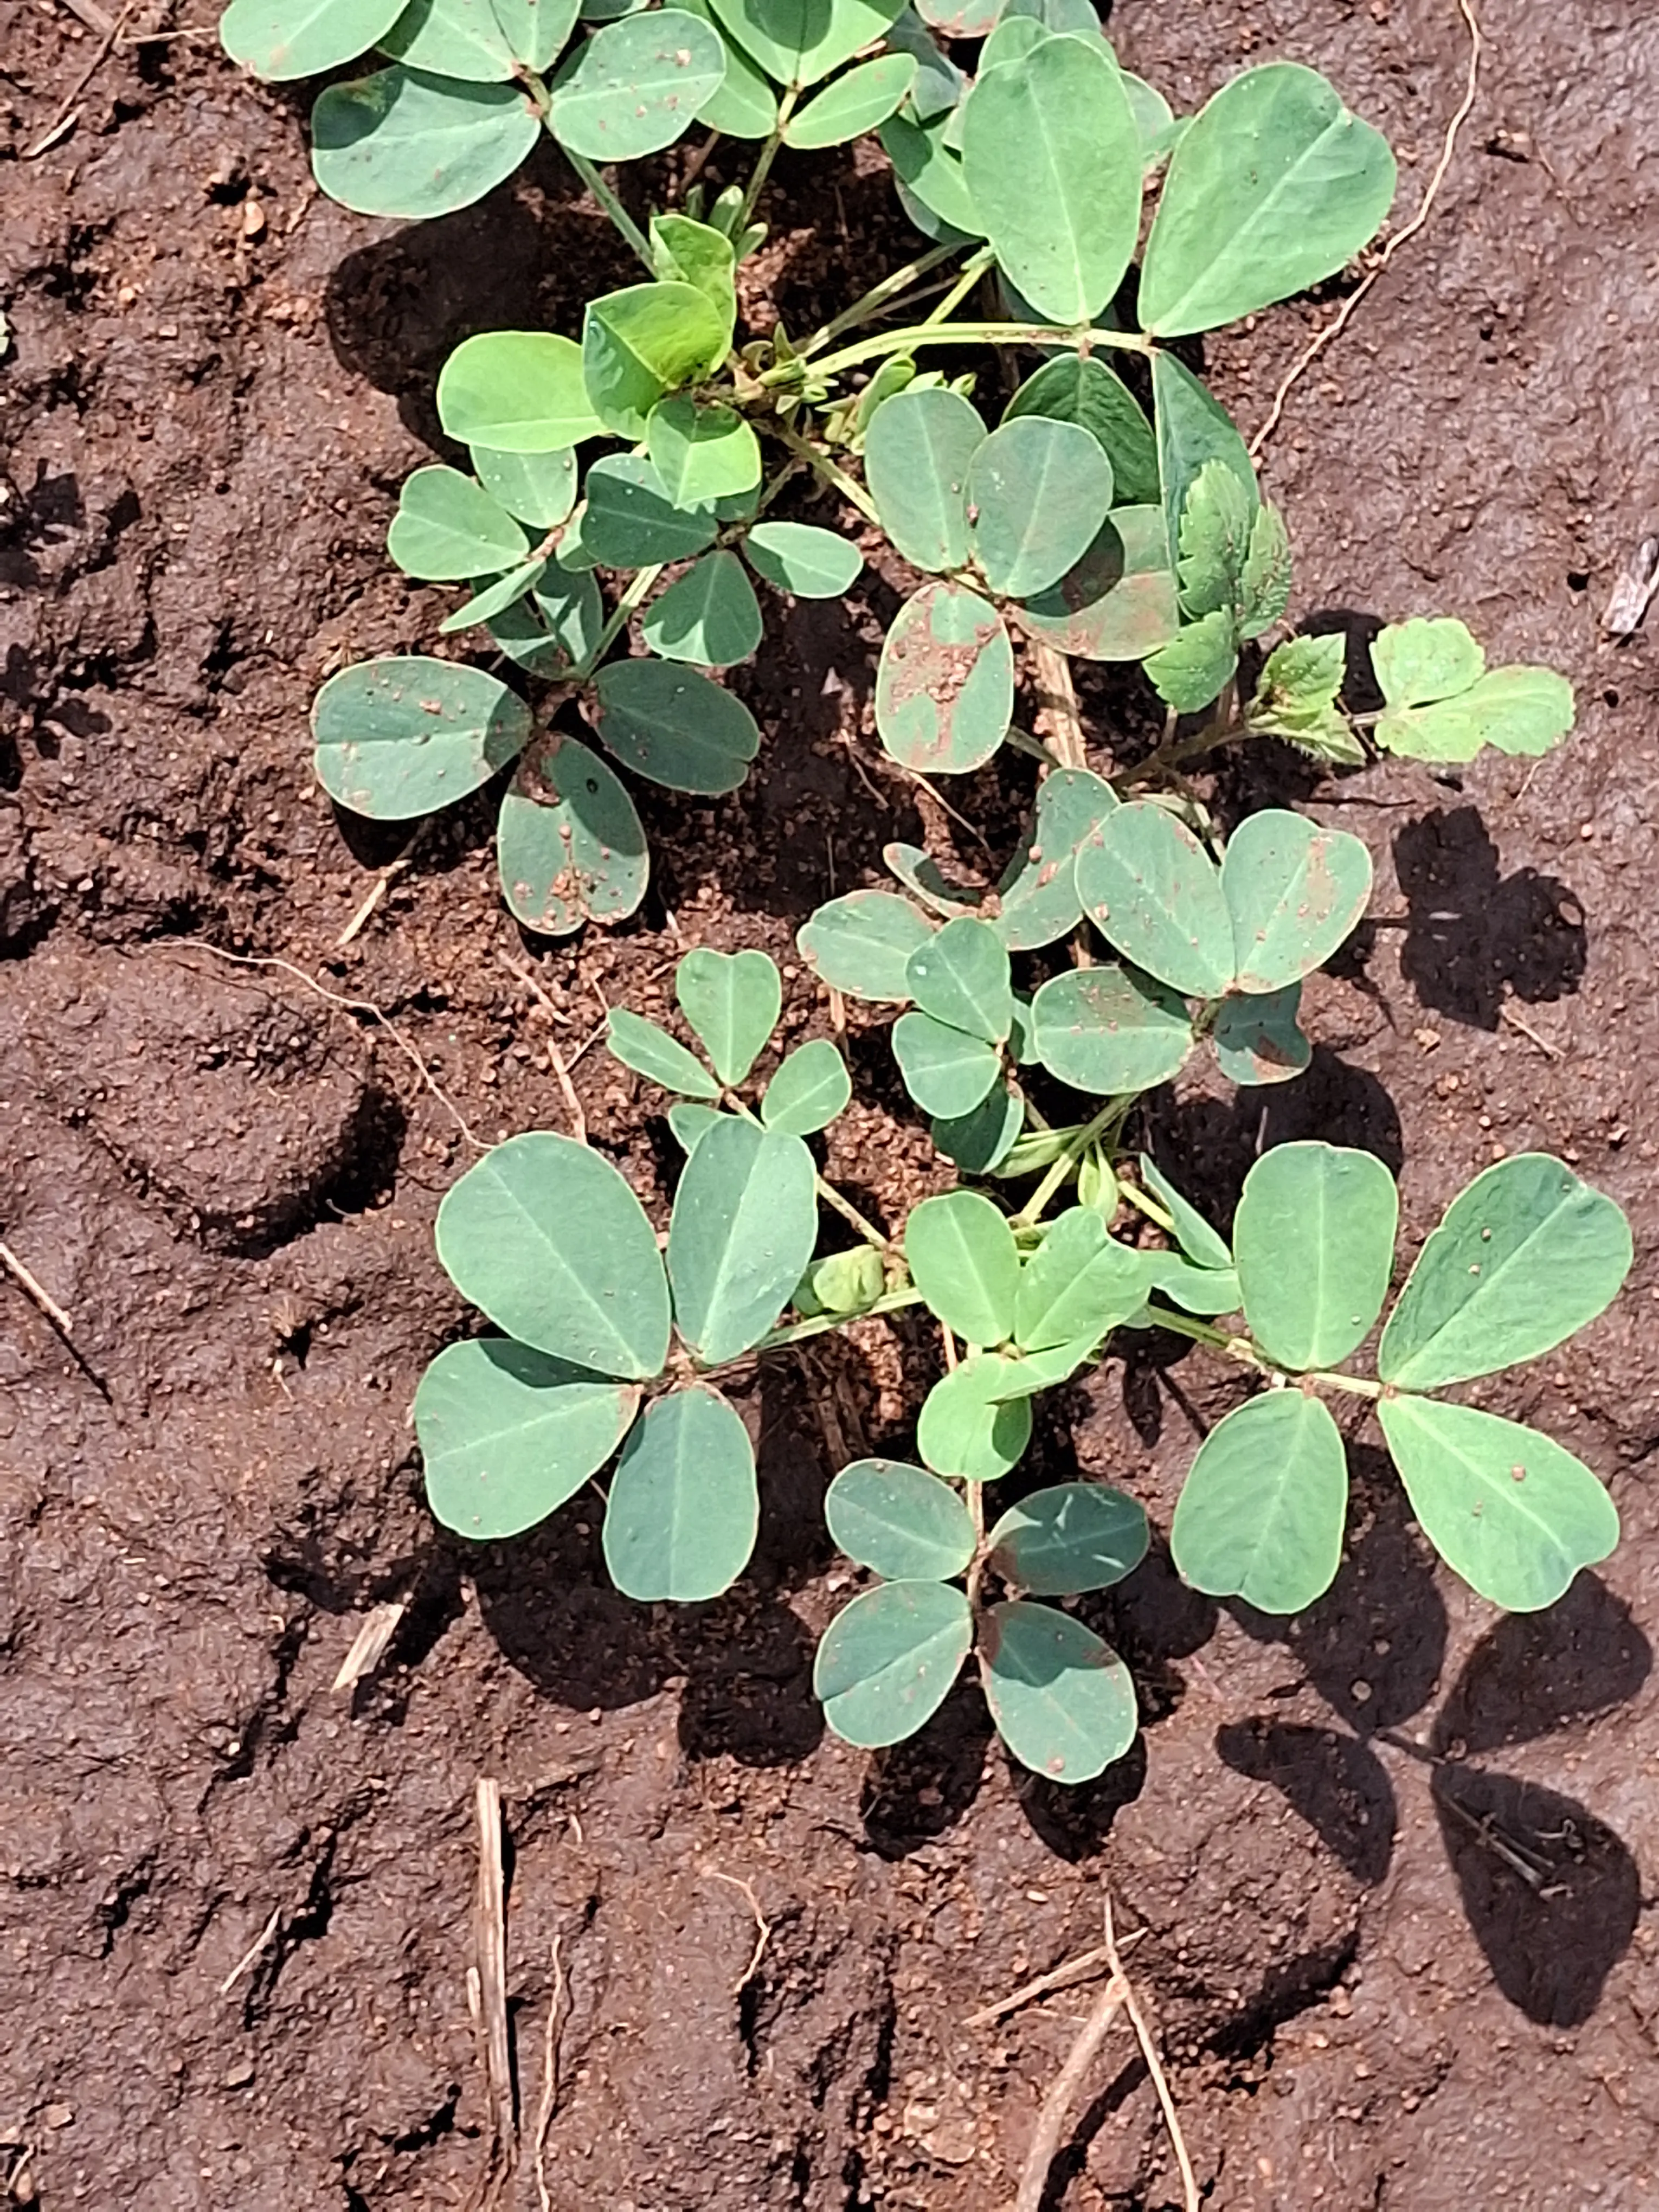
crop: groundnut
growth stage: vegetative
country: Kenya
